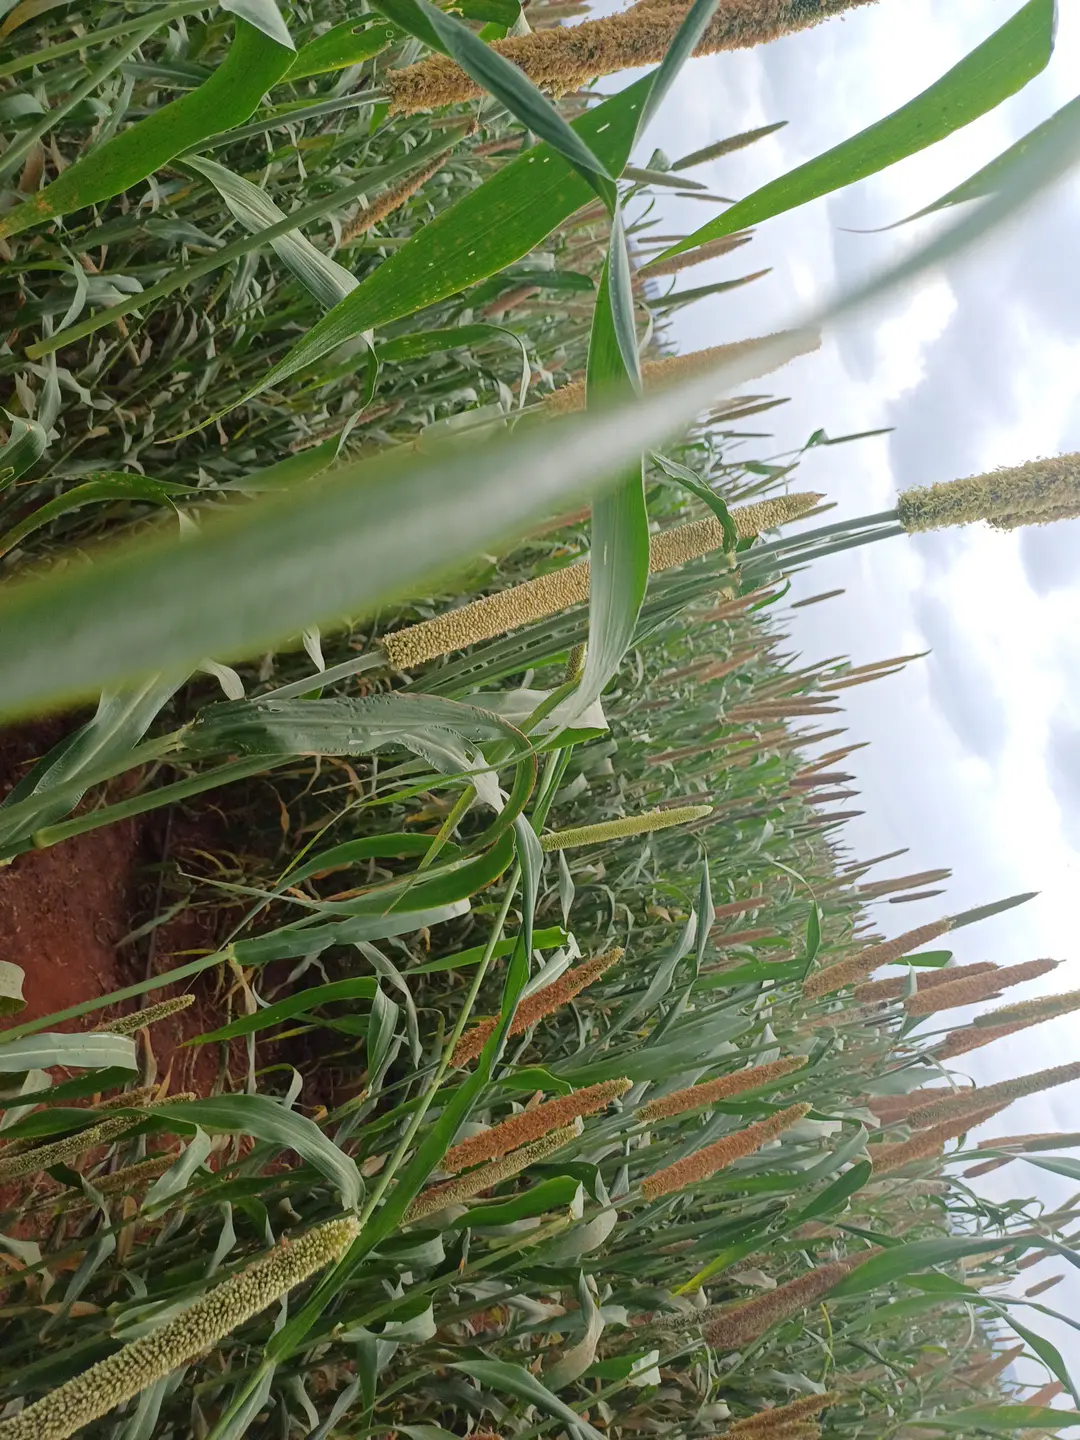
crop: pearl millet
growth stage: filling grain
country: Kenya
